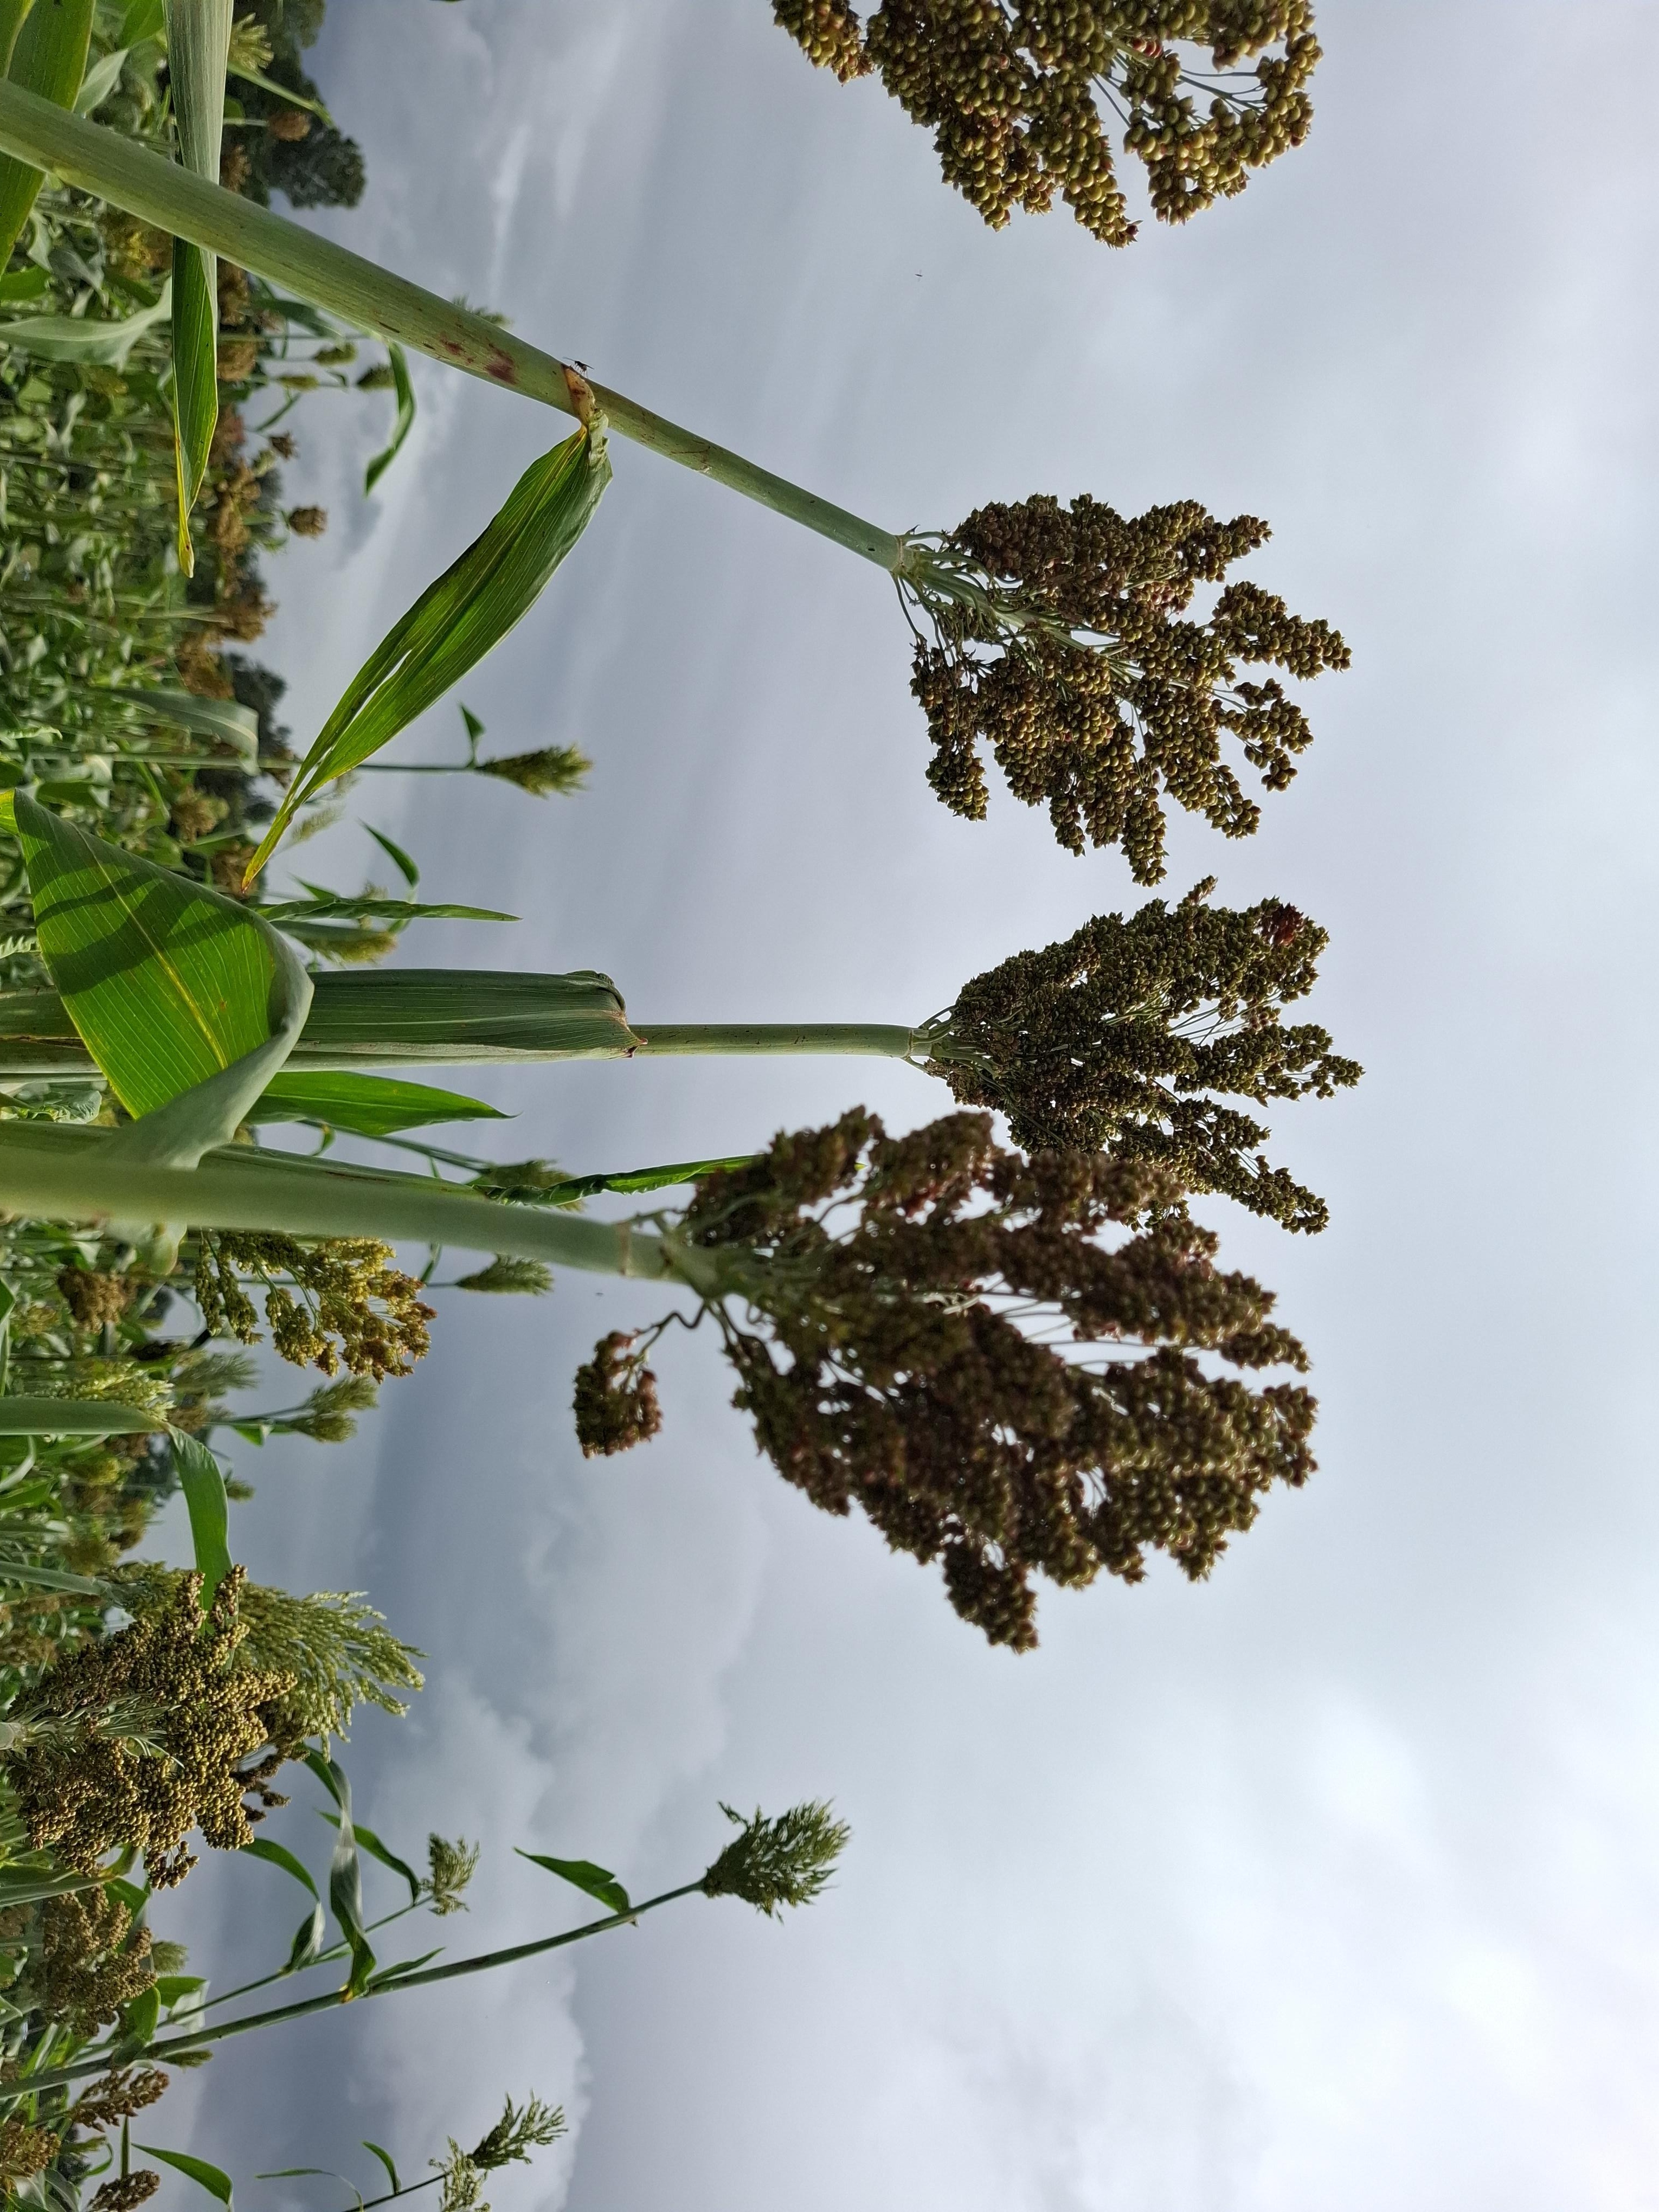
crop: sorghum
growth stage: filling grain
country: Tanzania
